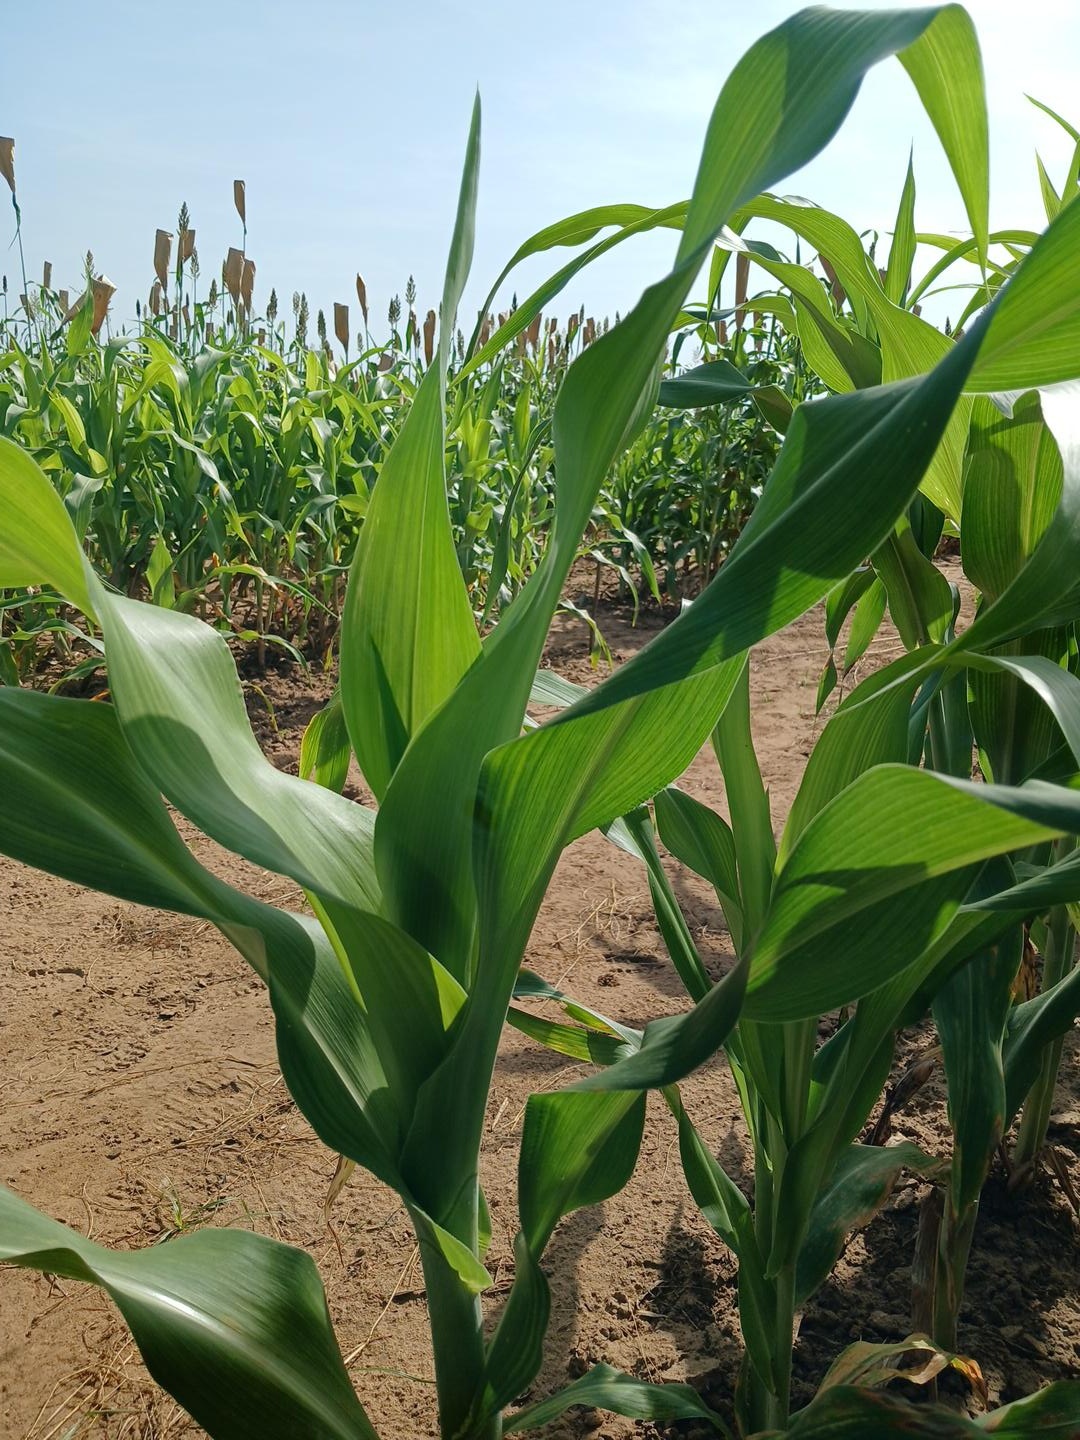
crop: sorghum
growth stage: vegetative
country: Senegal
